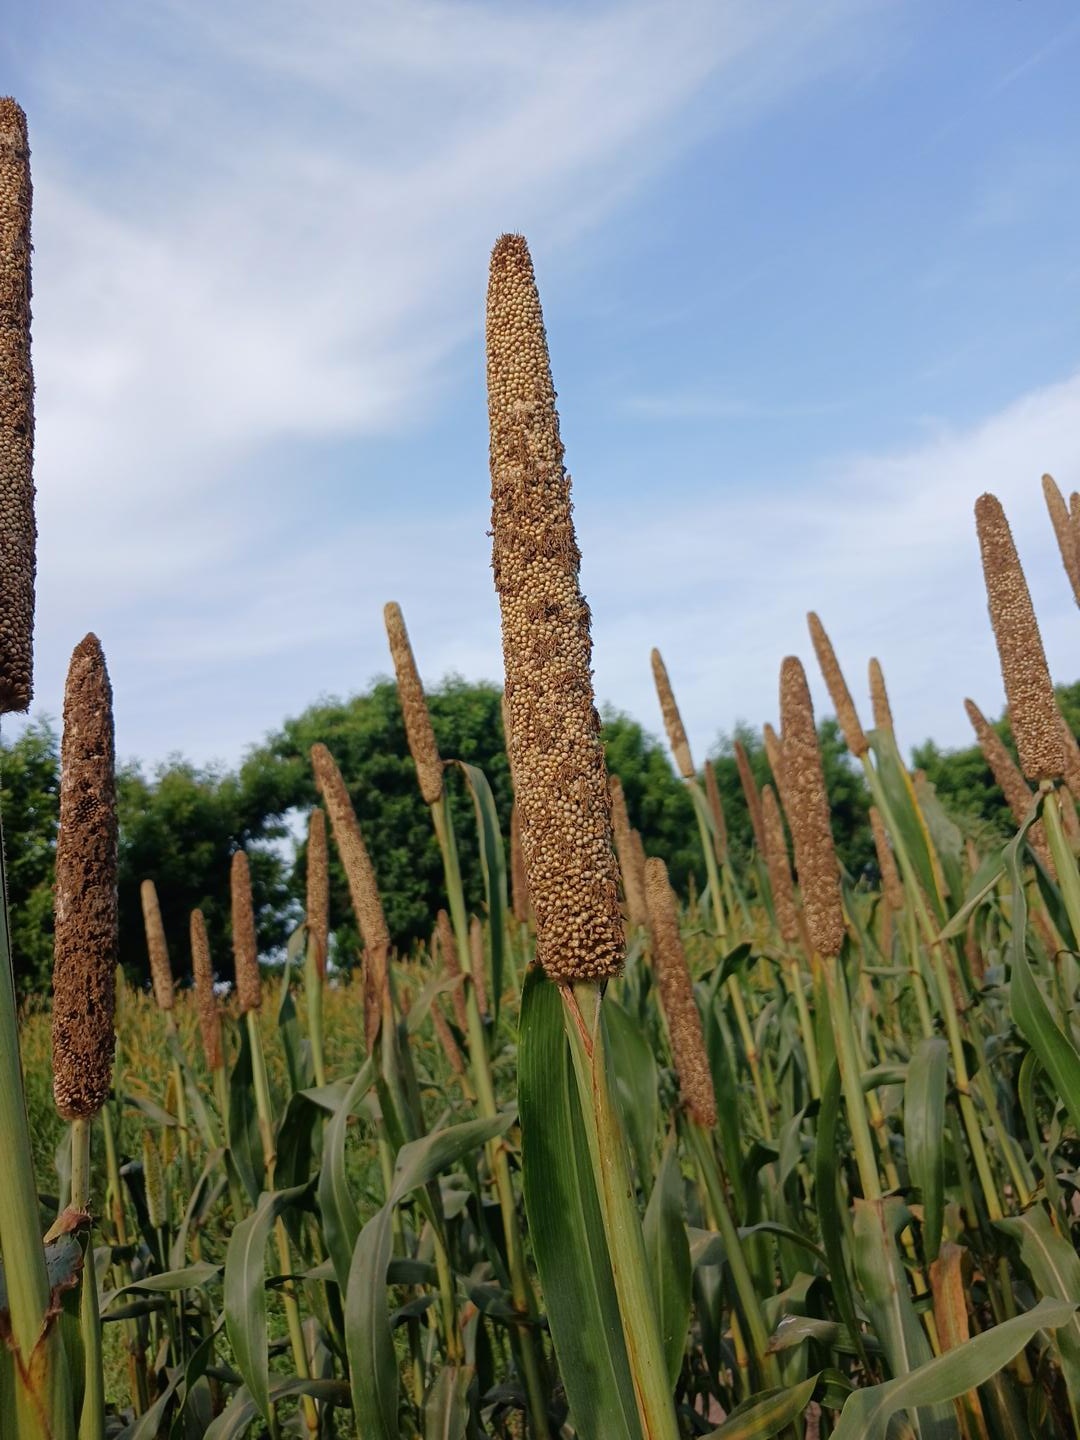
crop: pearl millet
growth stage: maturity
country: Senegal
